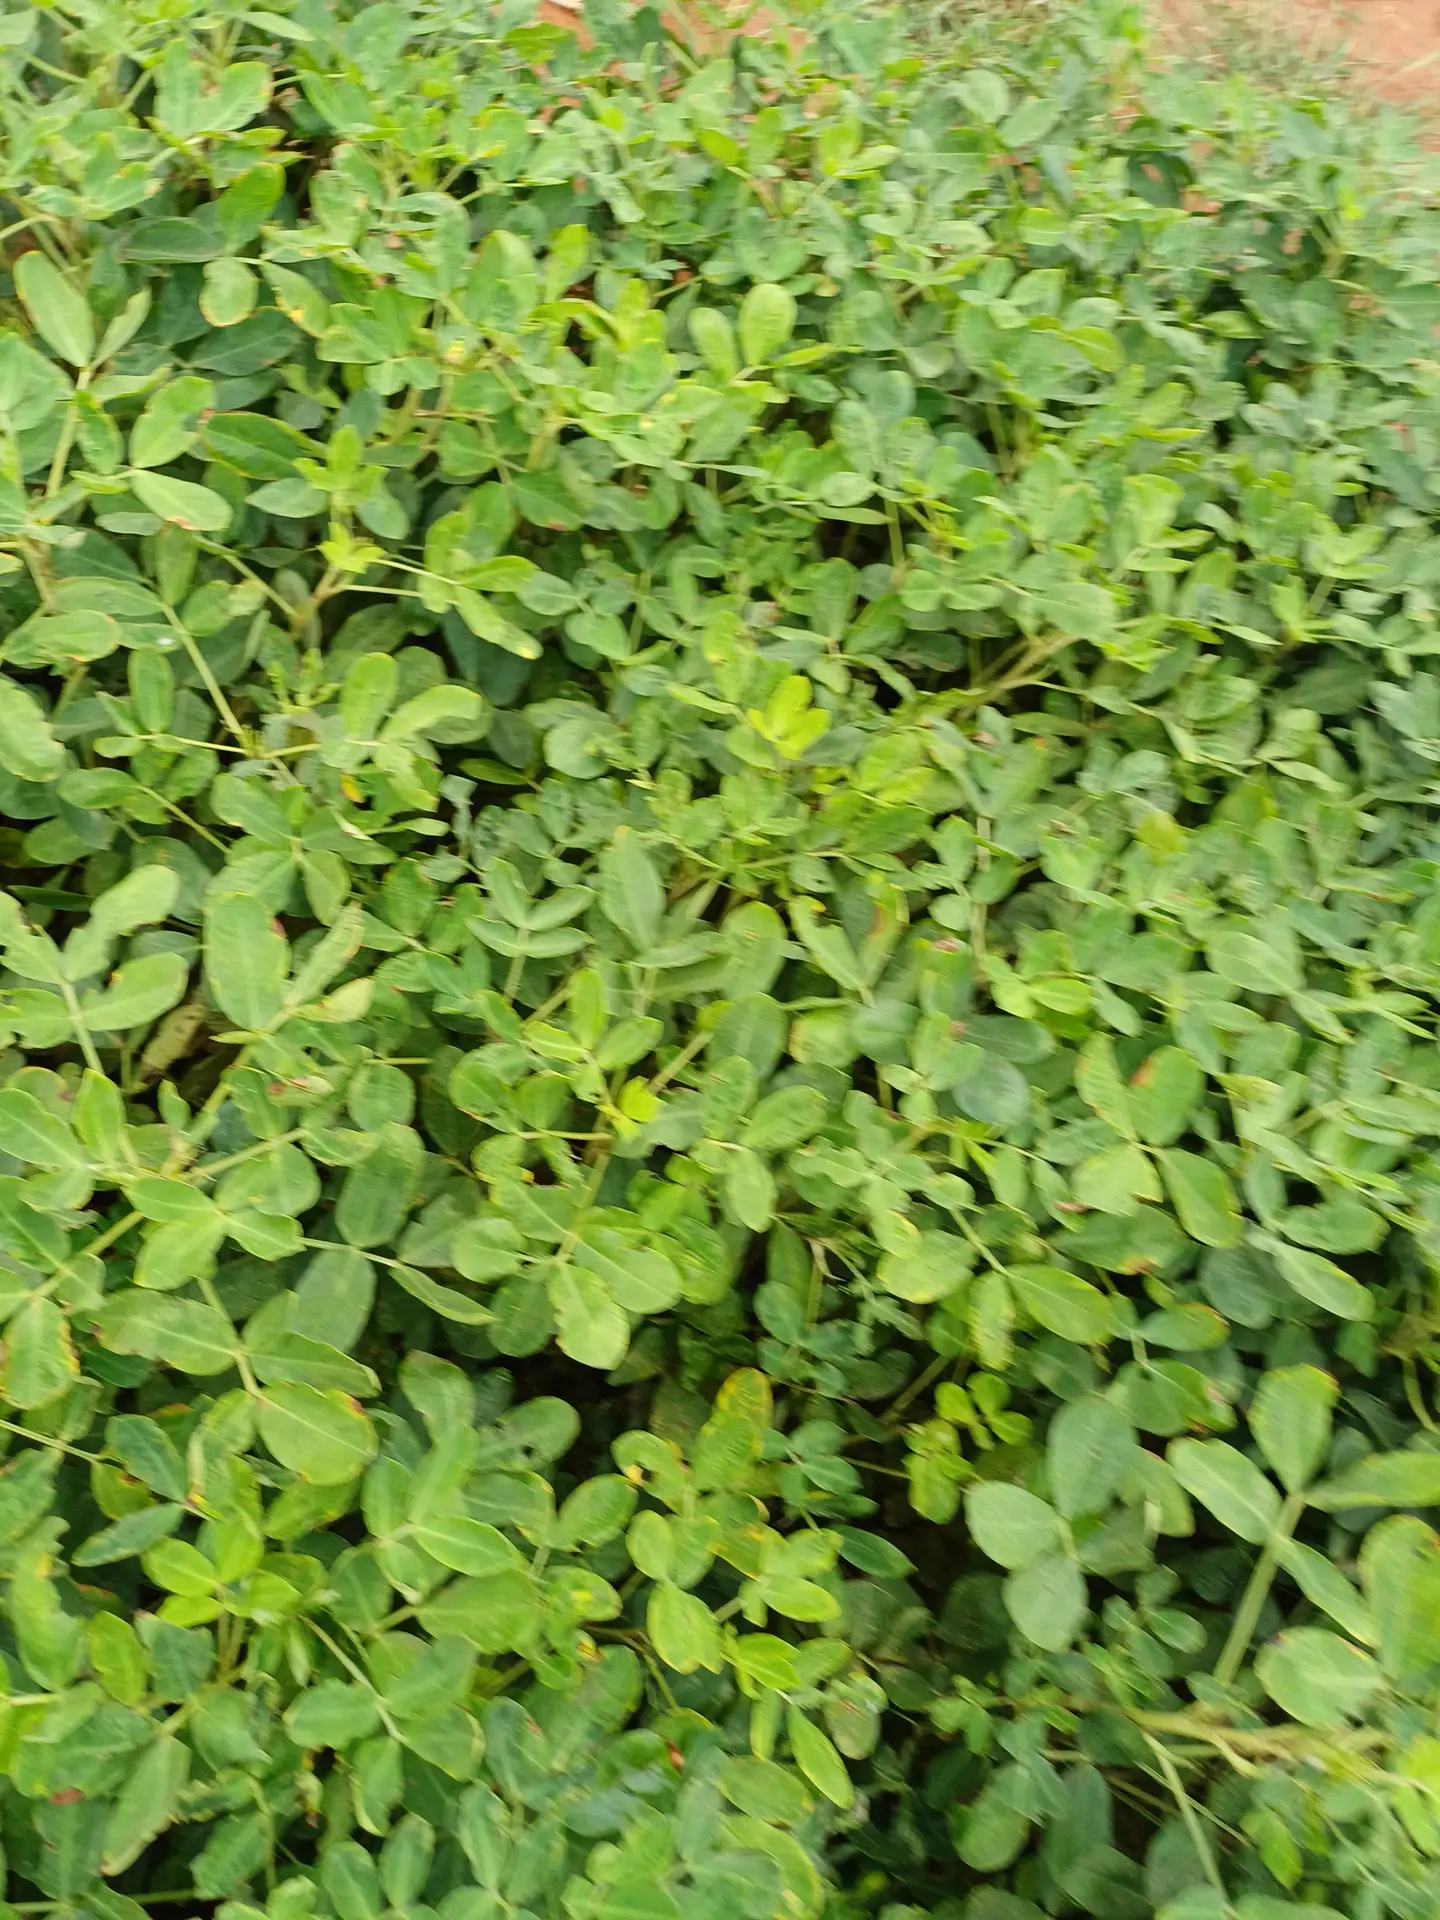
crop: groundnut
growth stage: pegging
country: Kenya
